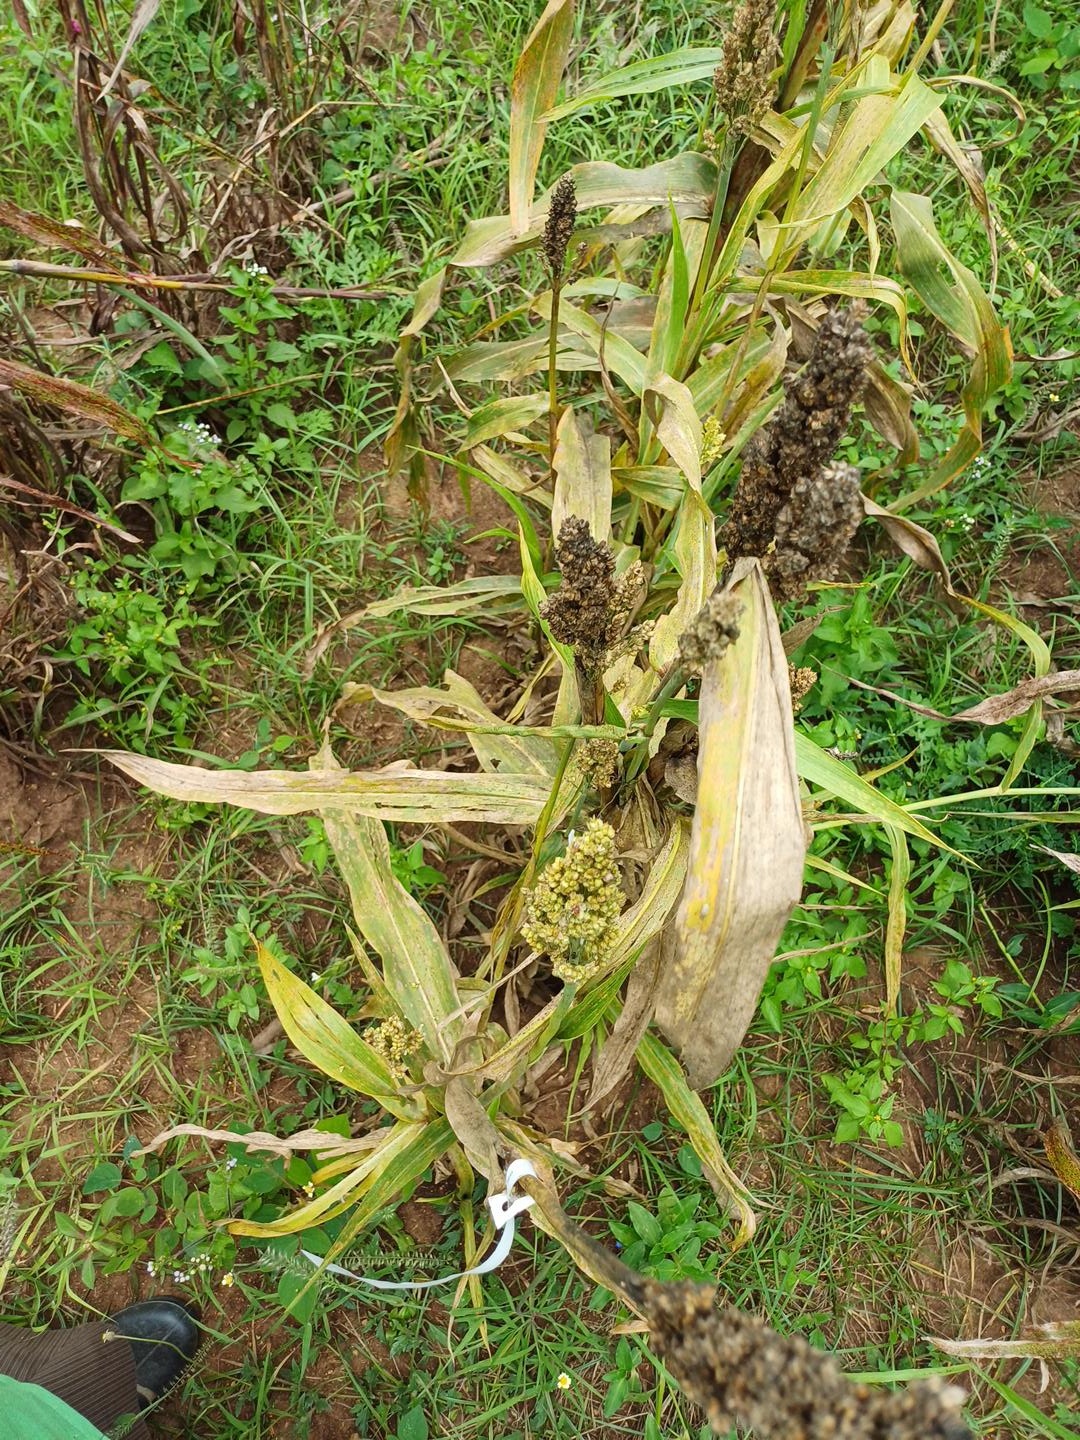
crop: sorghum
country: Kenya
